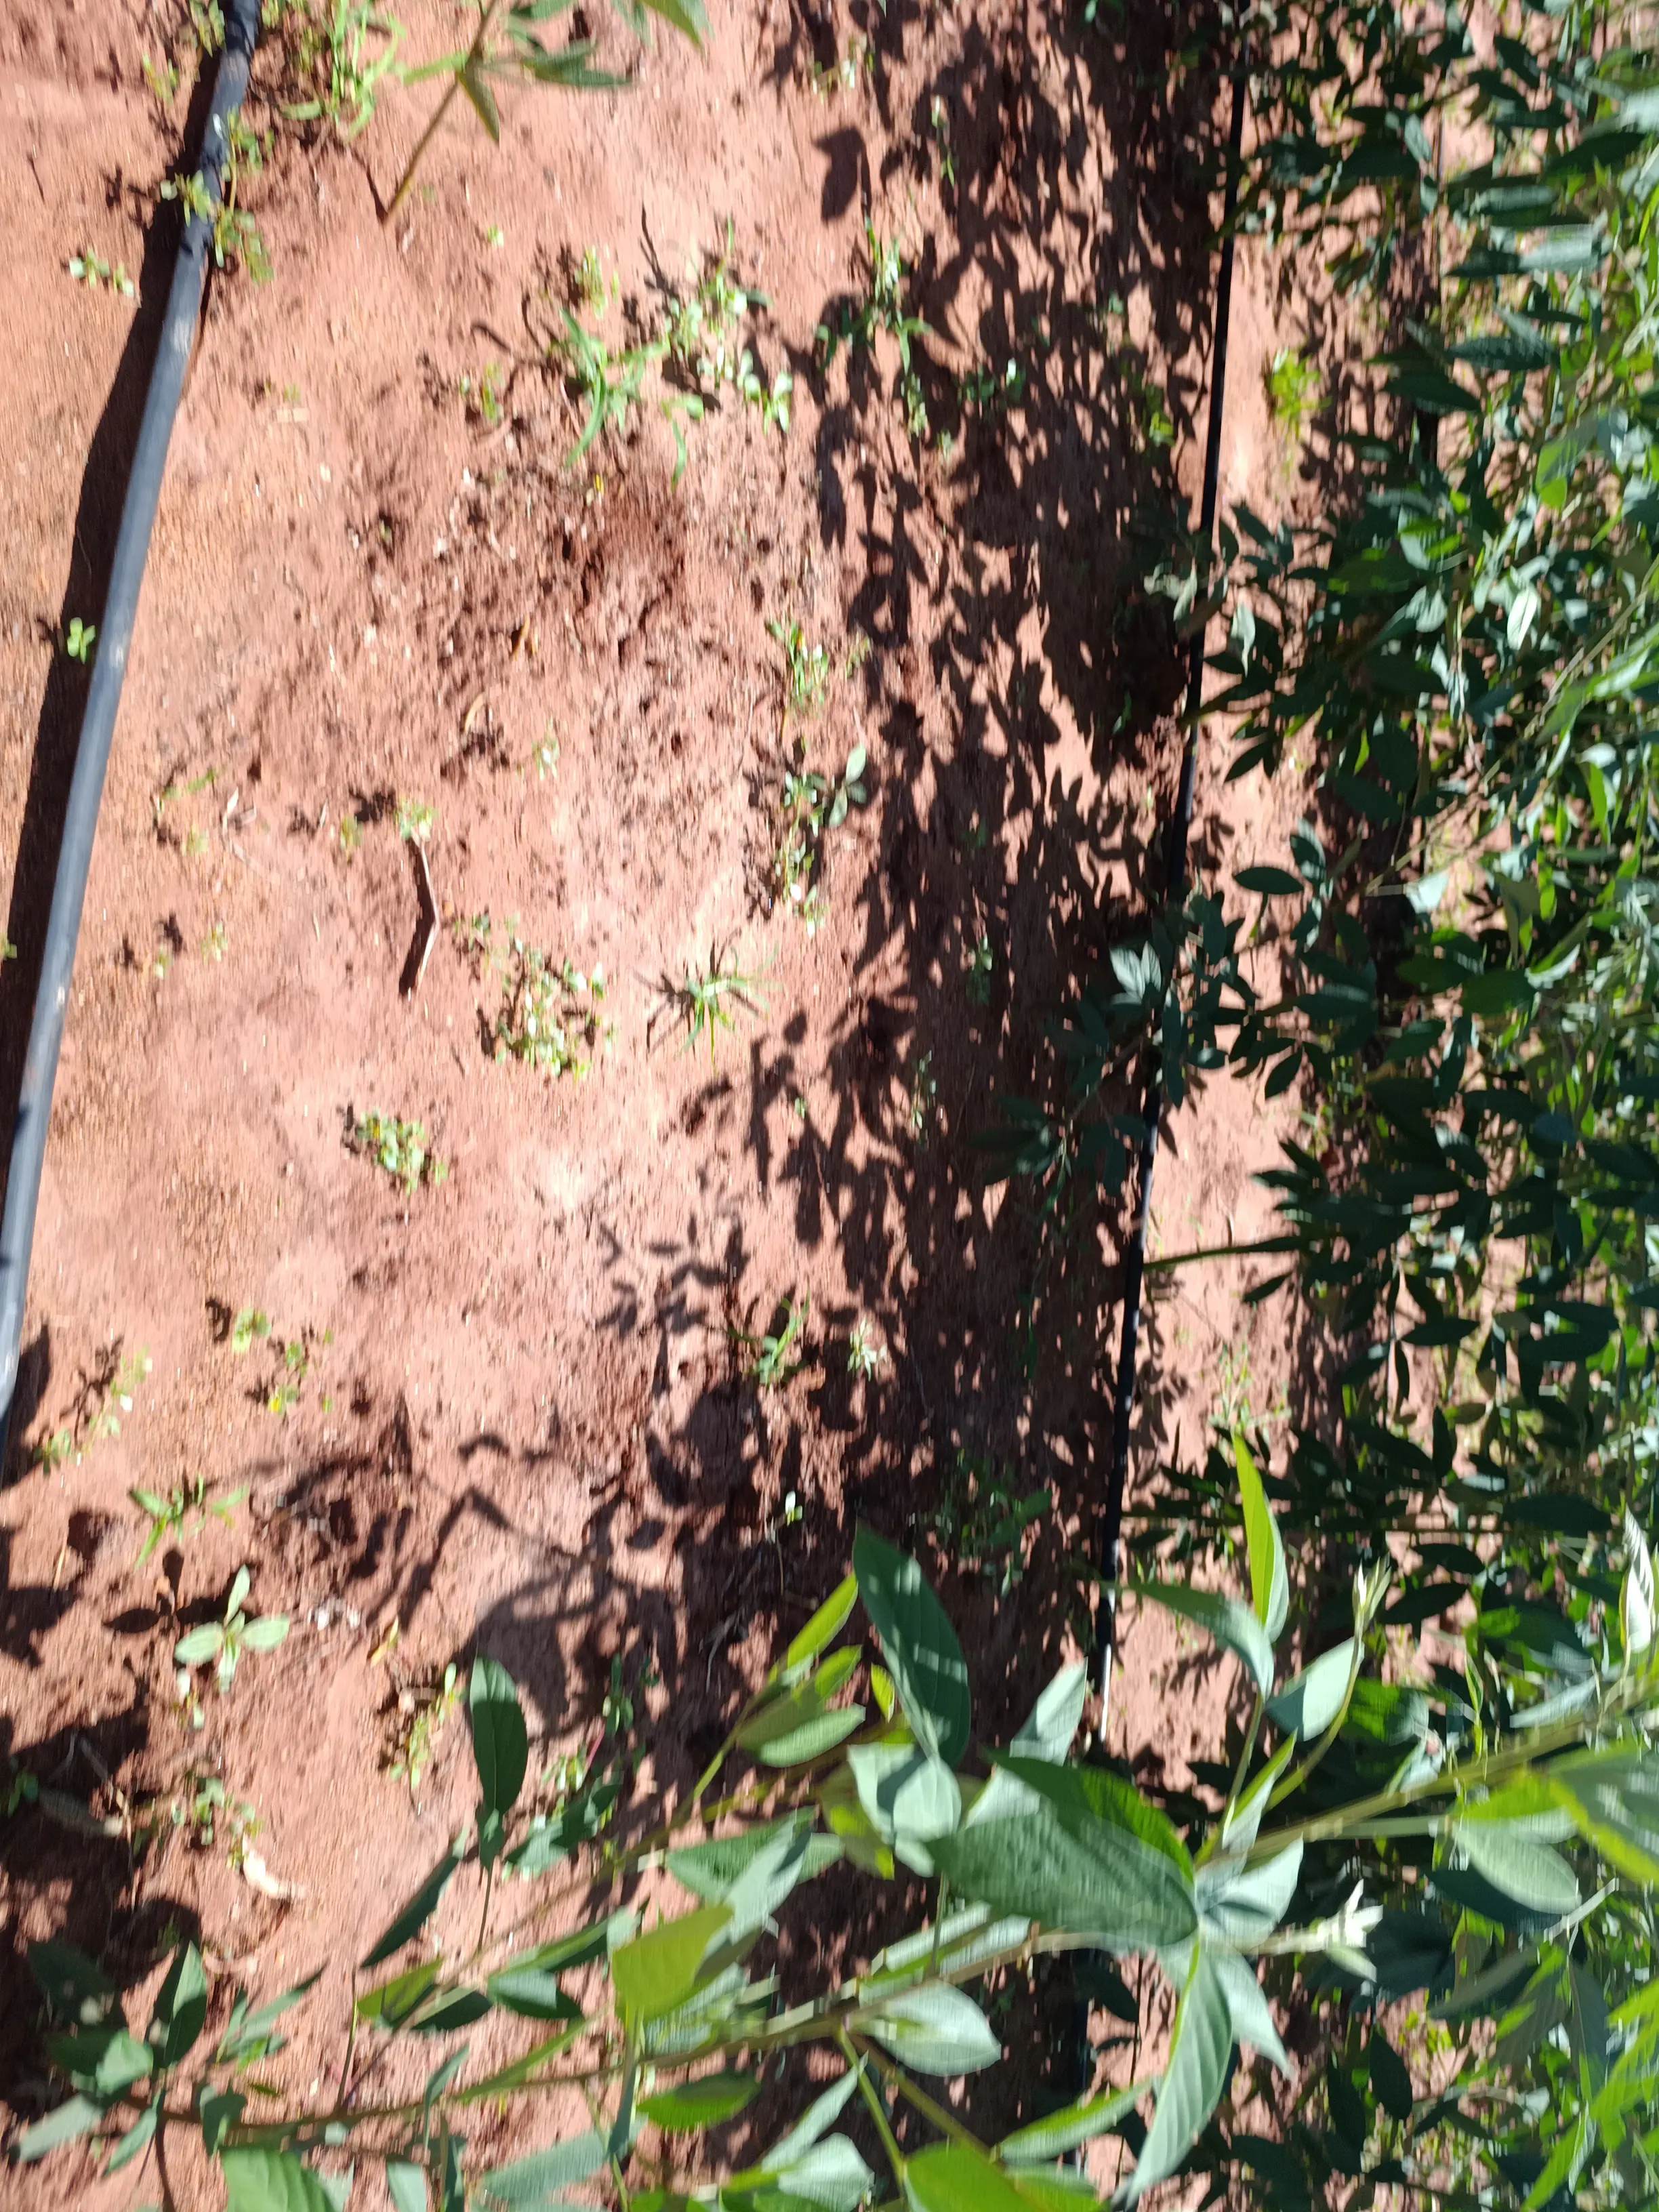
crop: pigeonpea
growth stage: vegetative
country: Kenya
